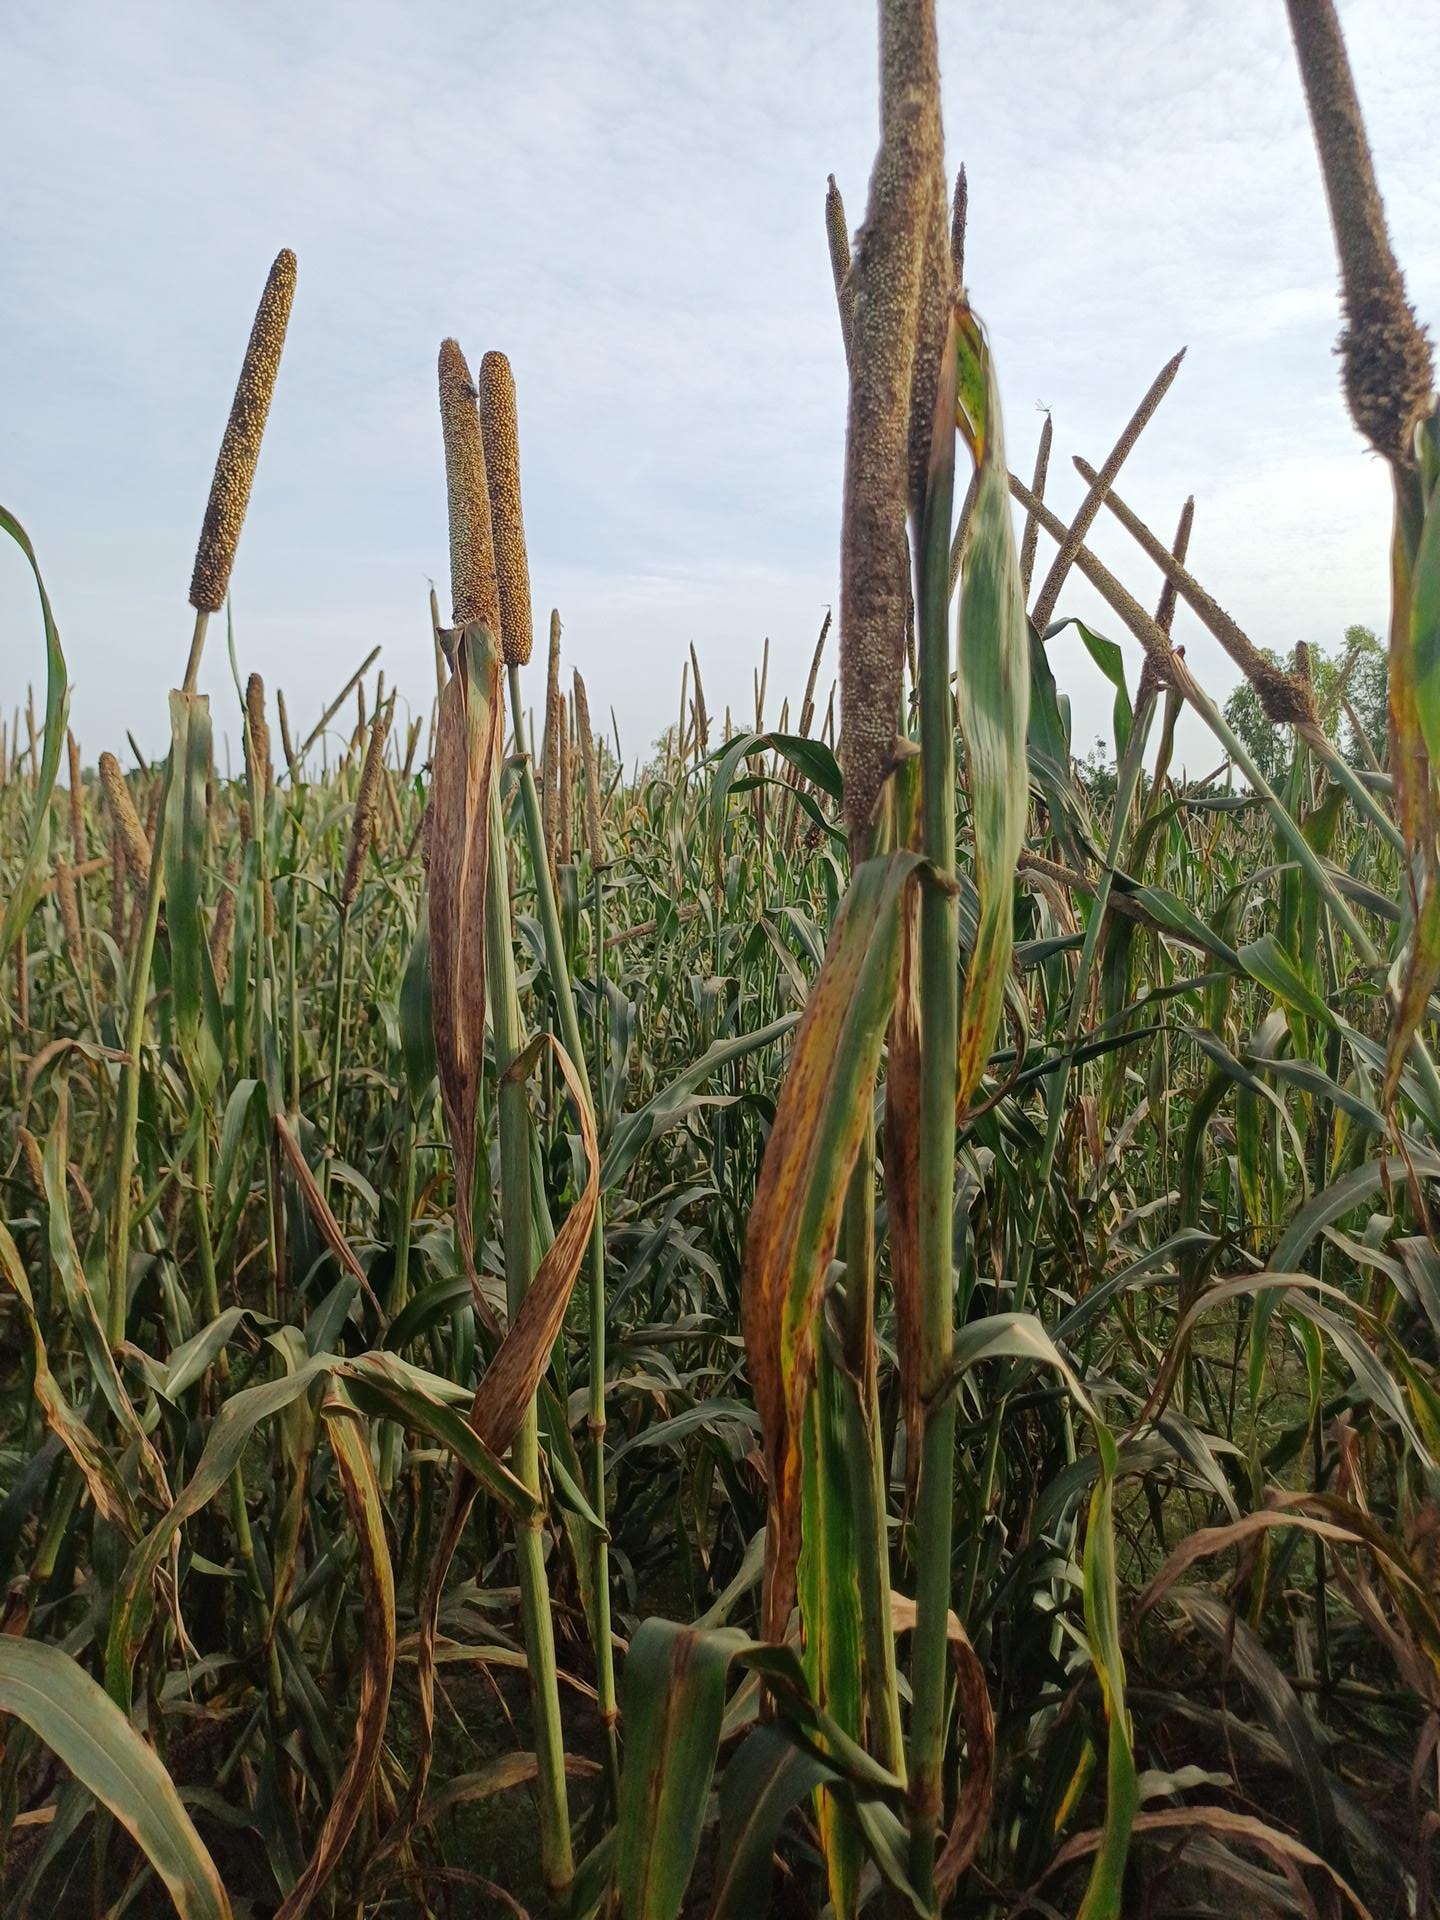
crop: pearl millet
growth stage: filling grain
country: Senegal
